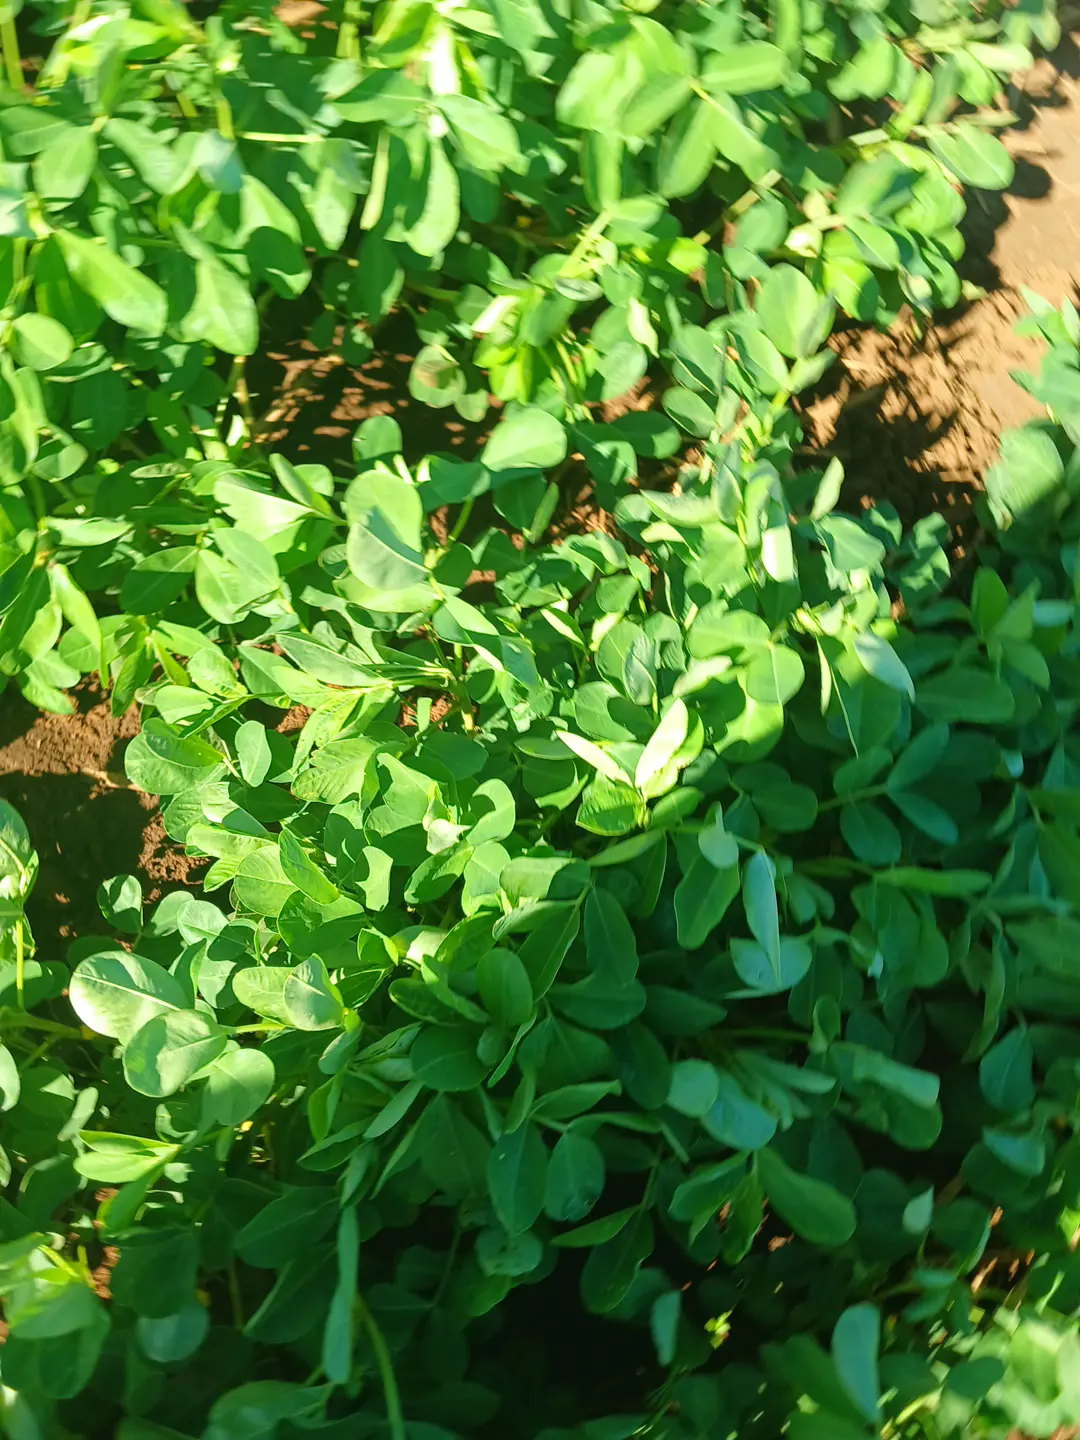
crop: groundnut
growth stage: flowering
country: Kenya
